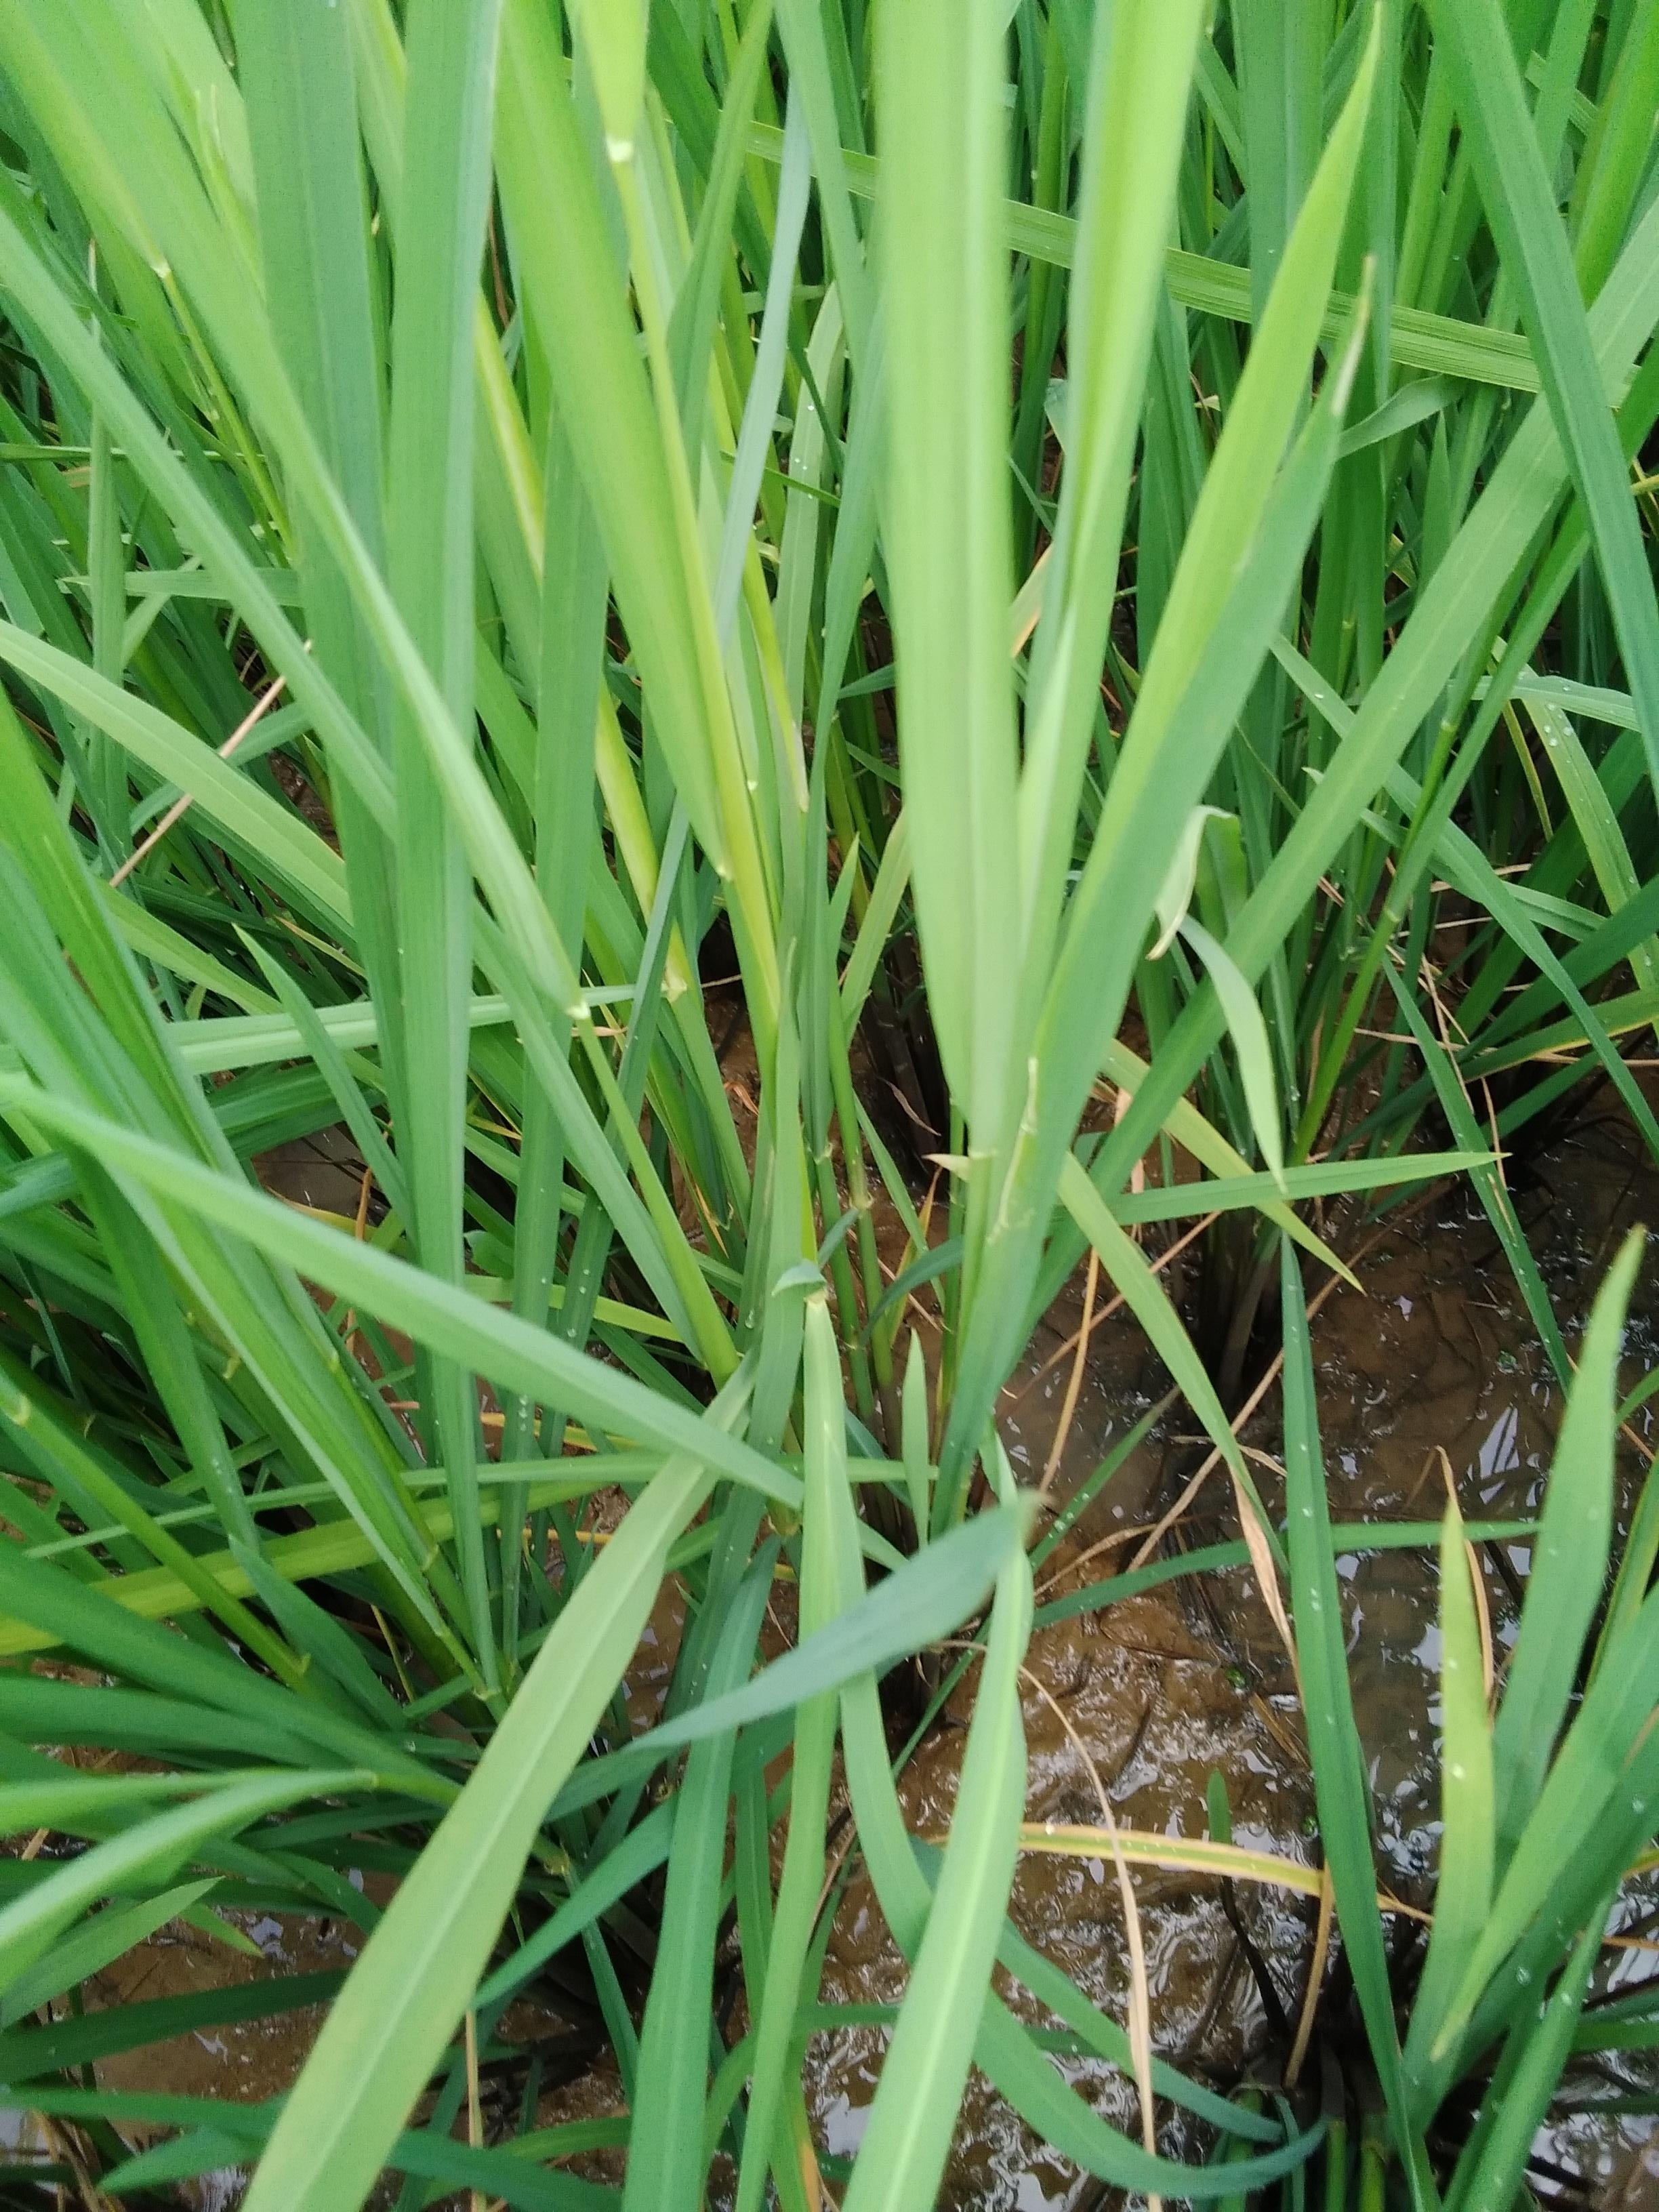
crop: rice
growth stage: booting
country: Nigeria
